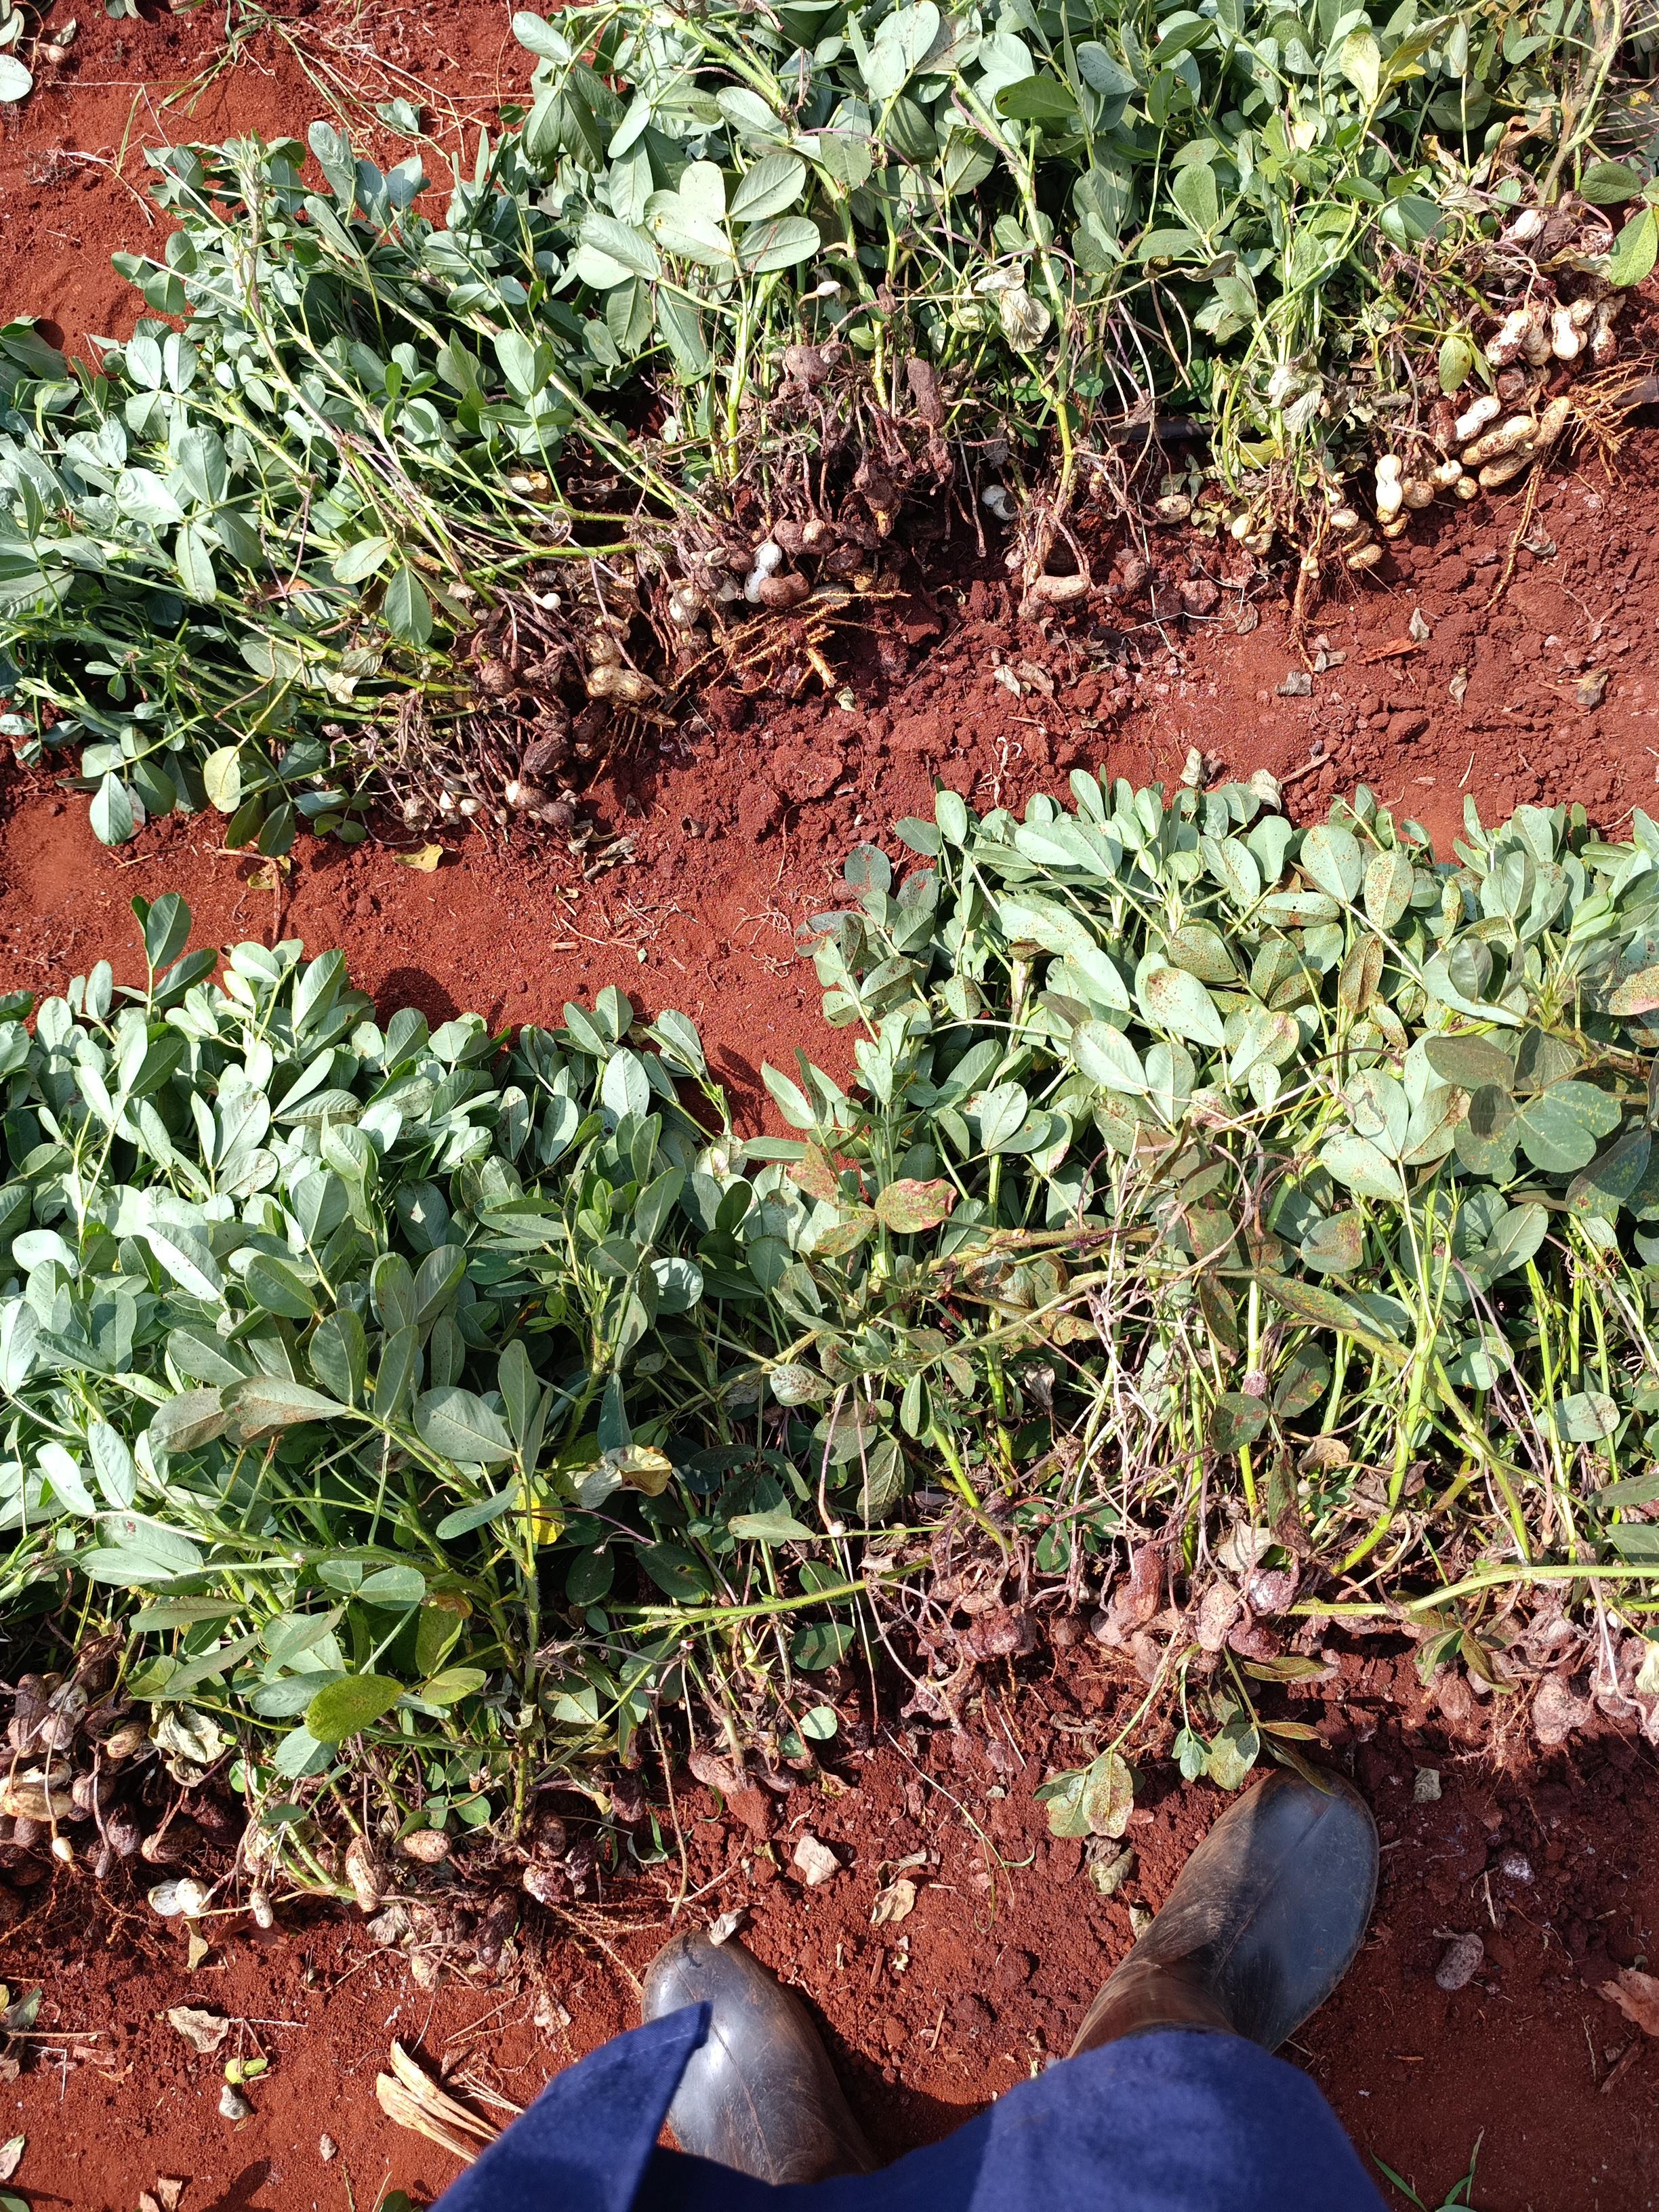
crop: groundnut
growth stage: harvest
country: Kenya
